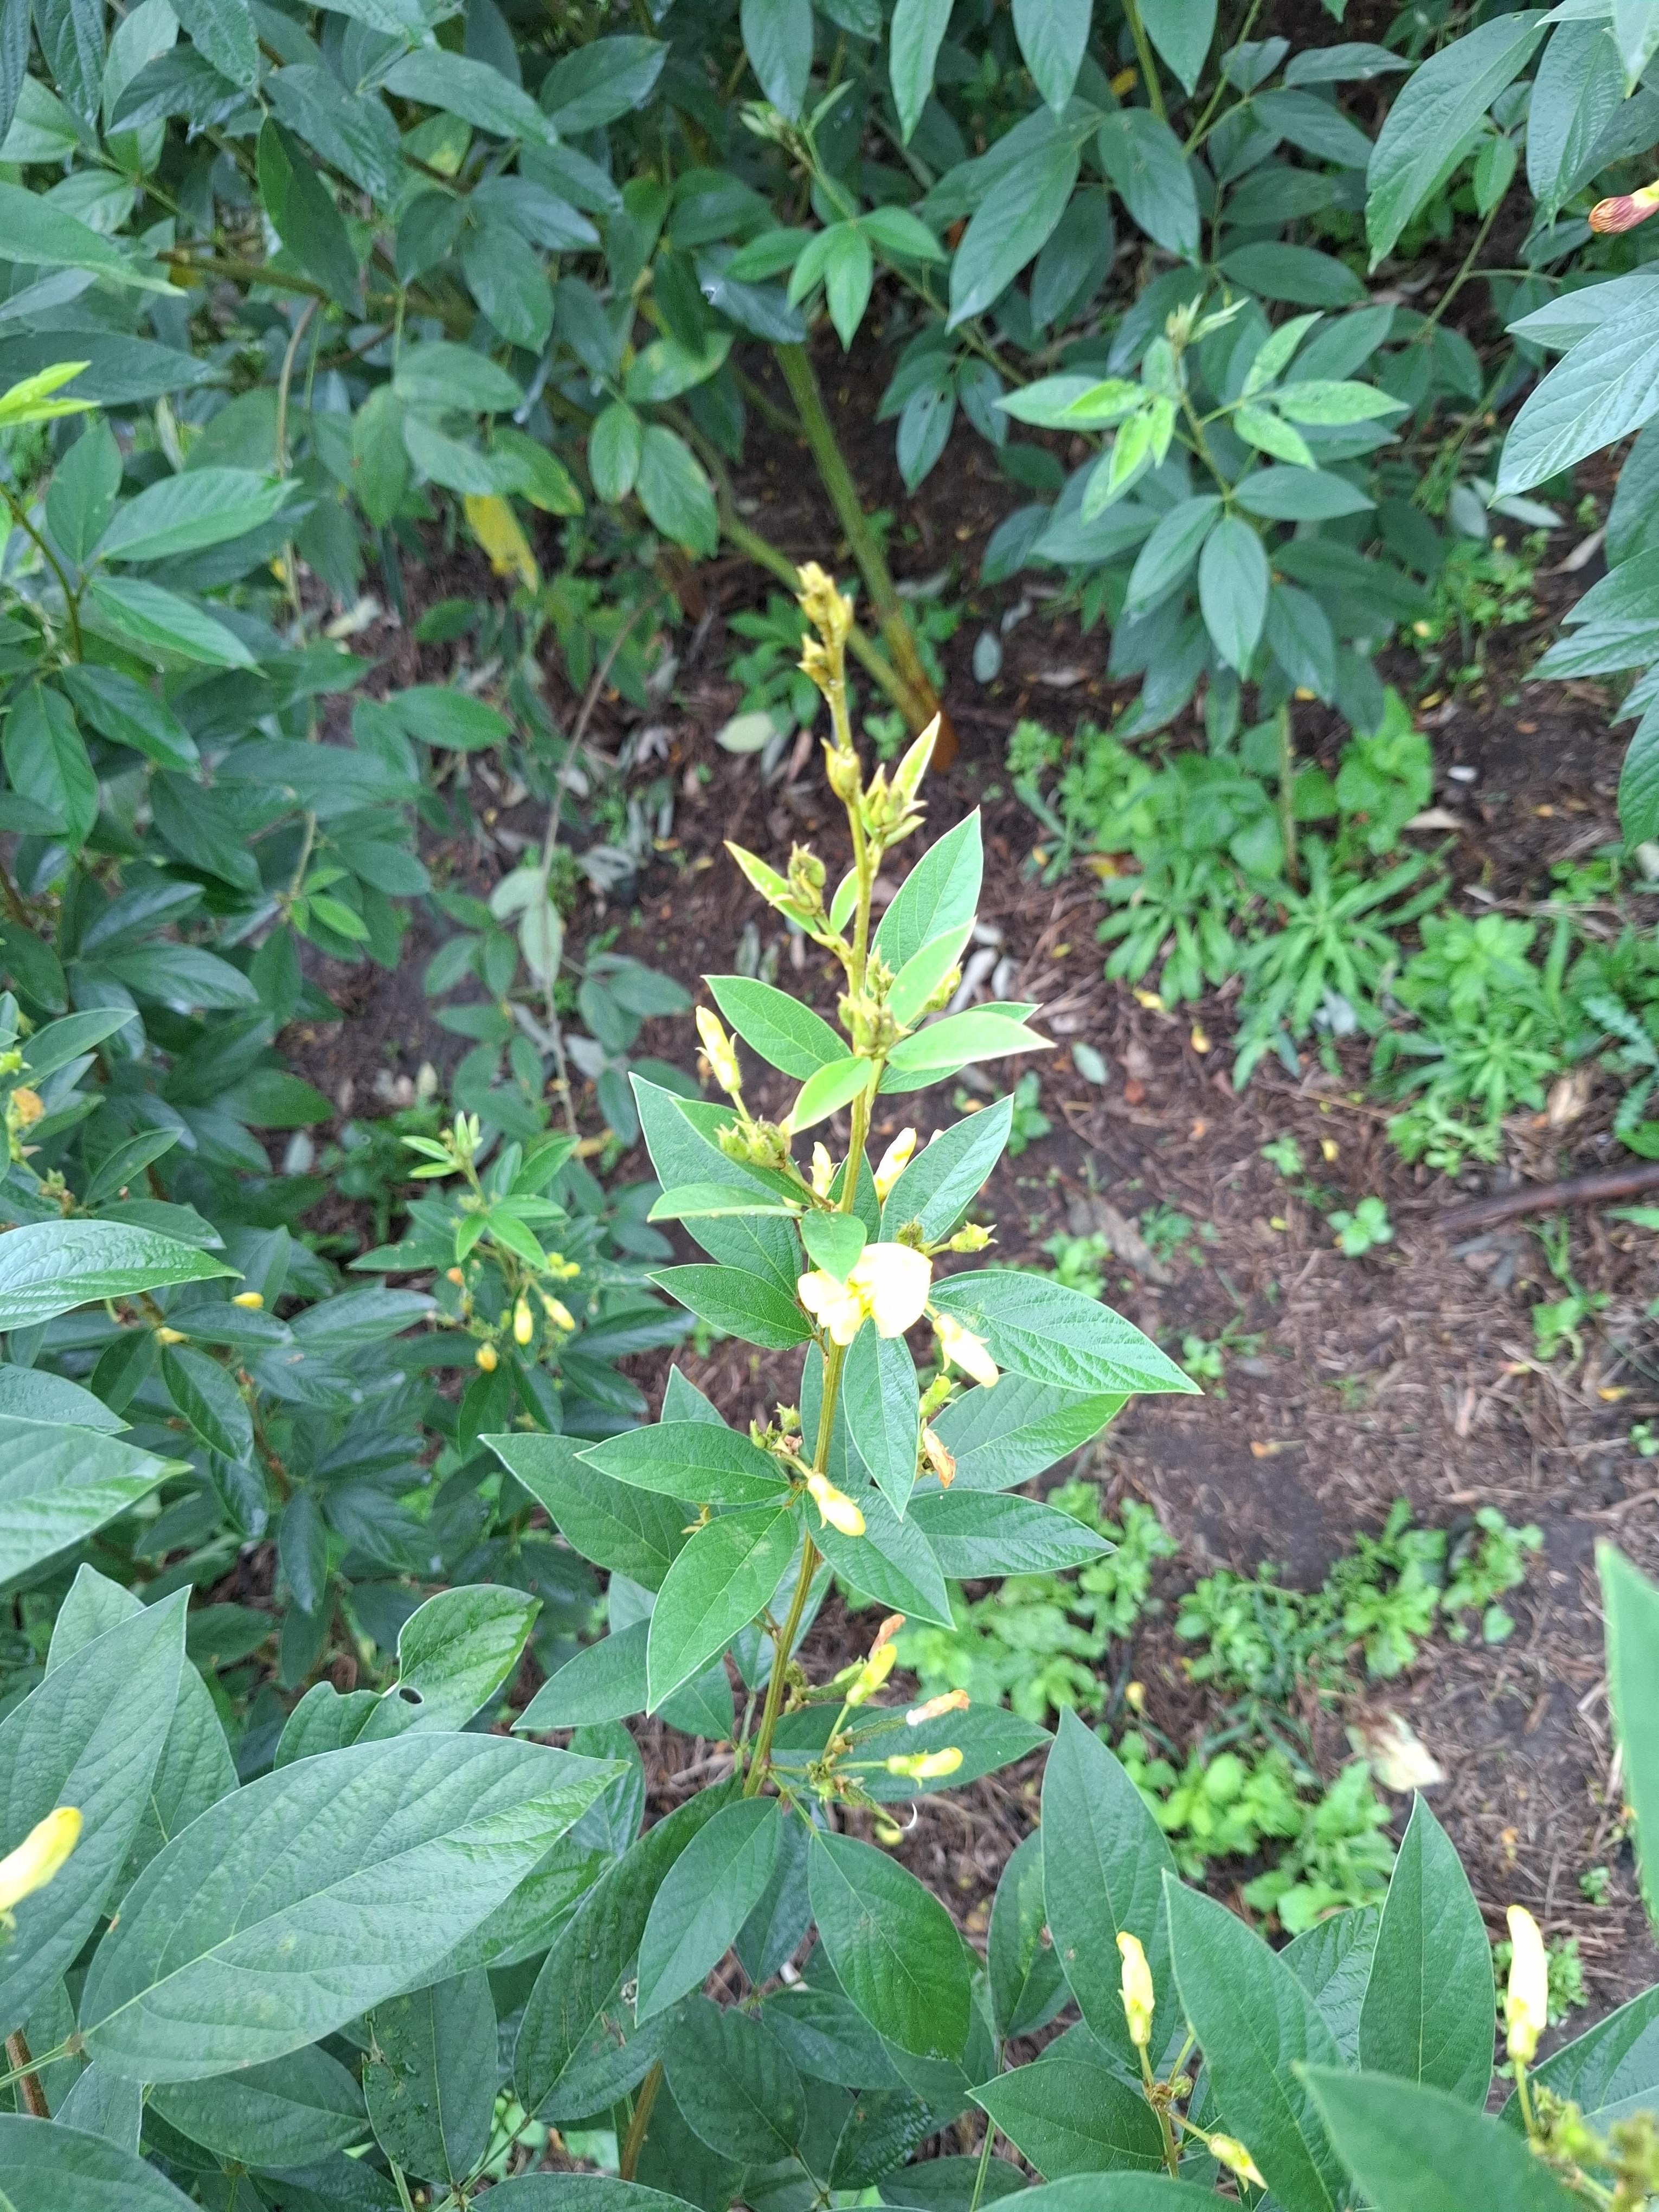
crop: sorghum
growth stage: harvest maturity
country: Tanzania
